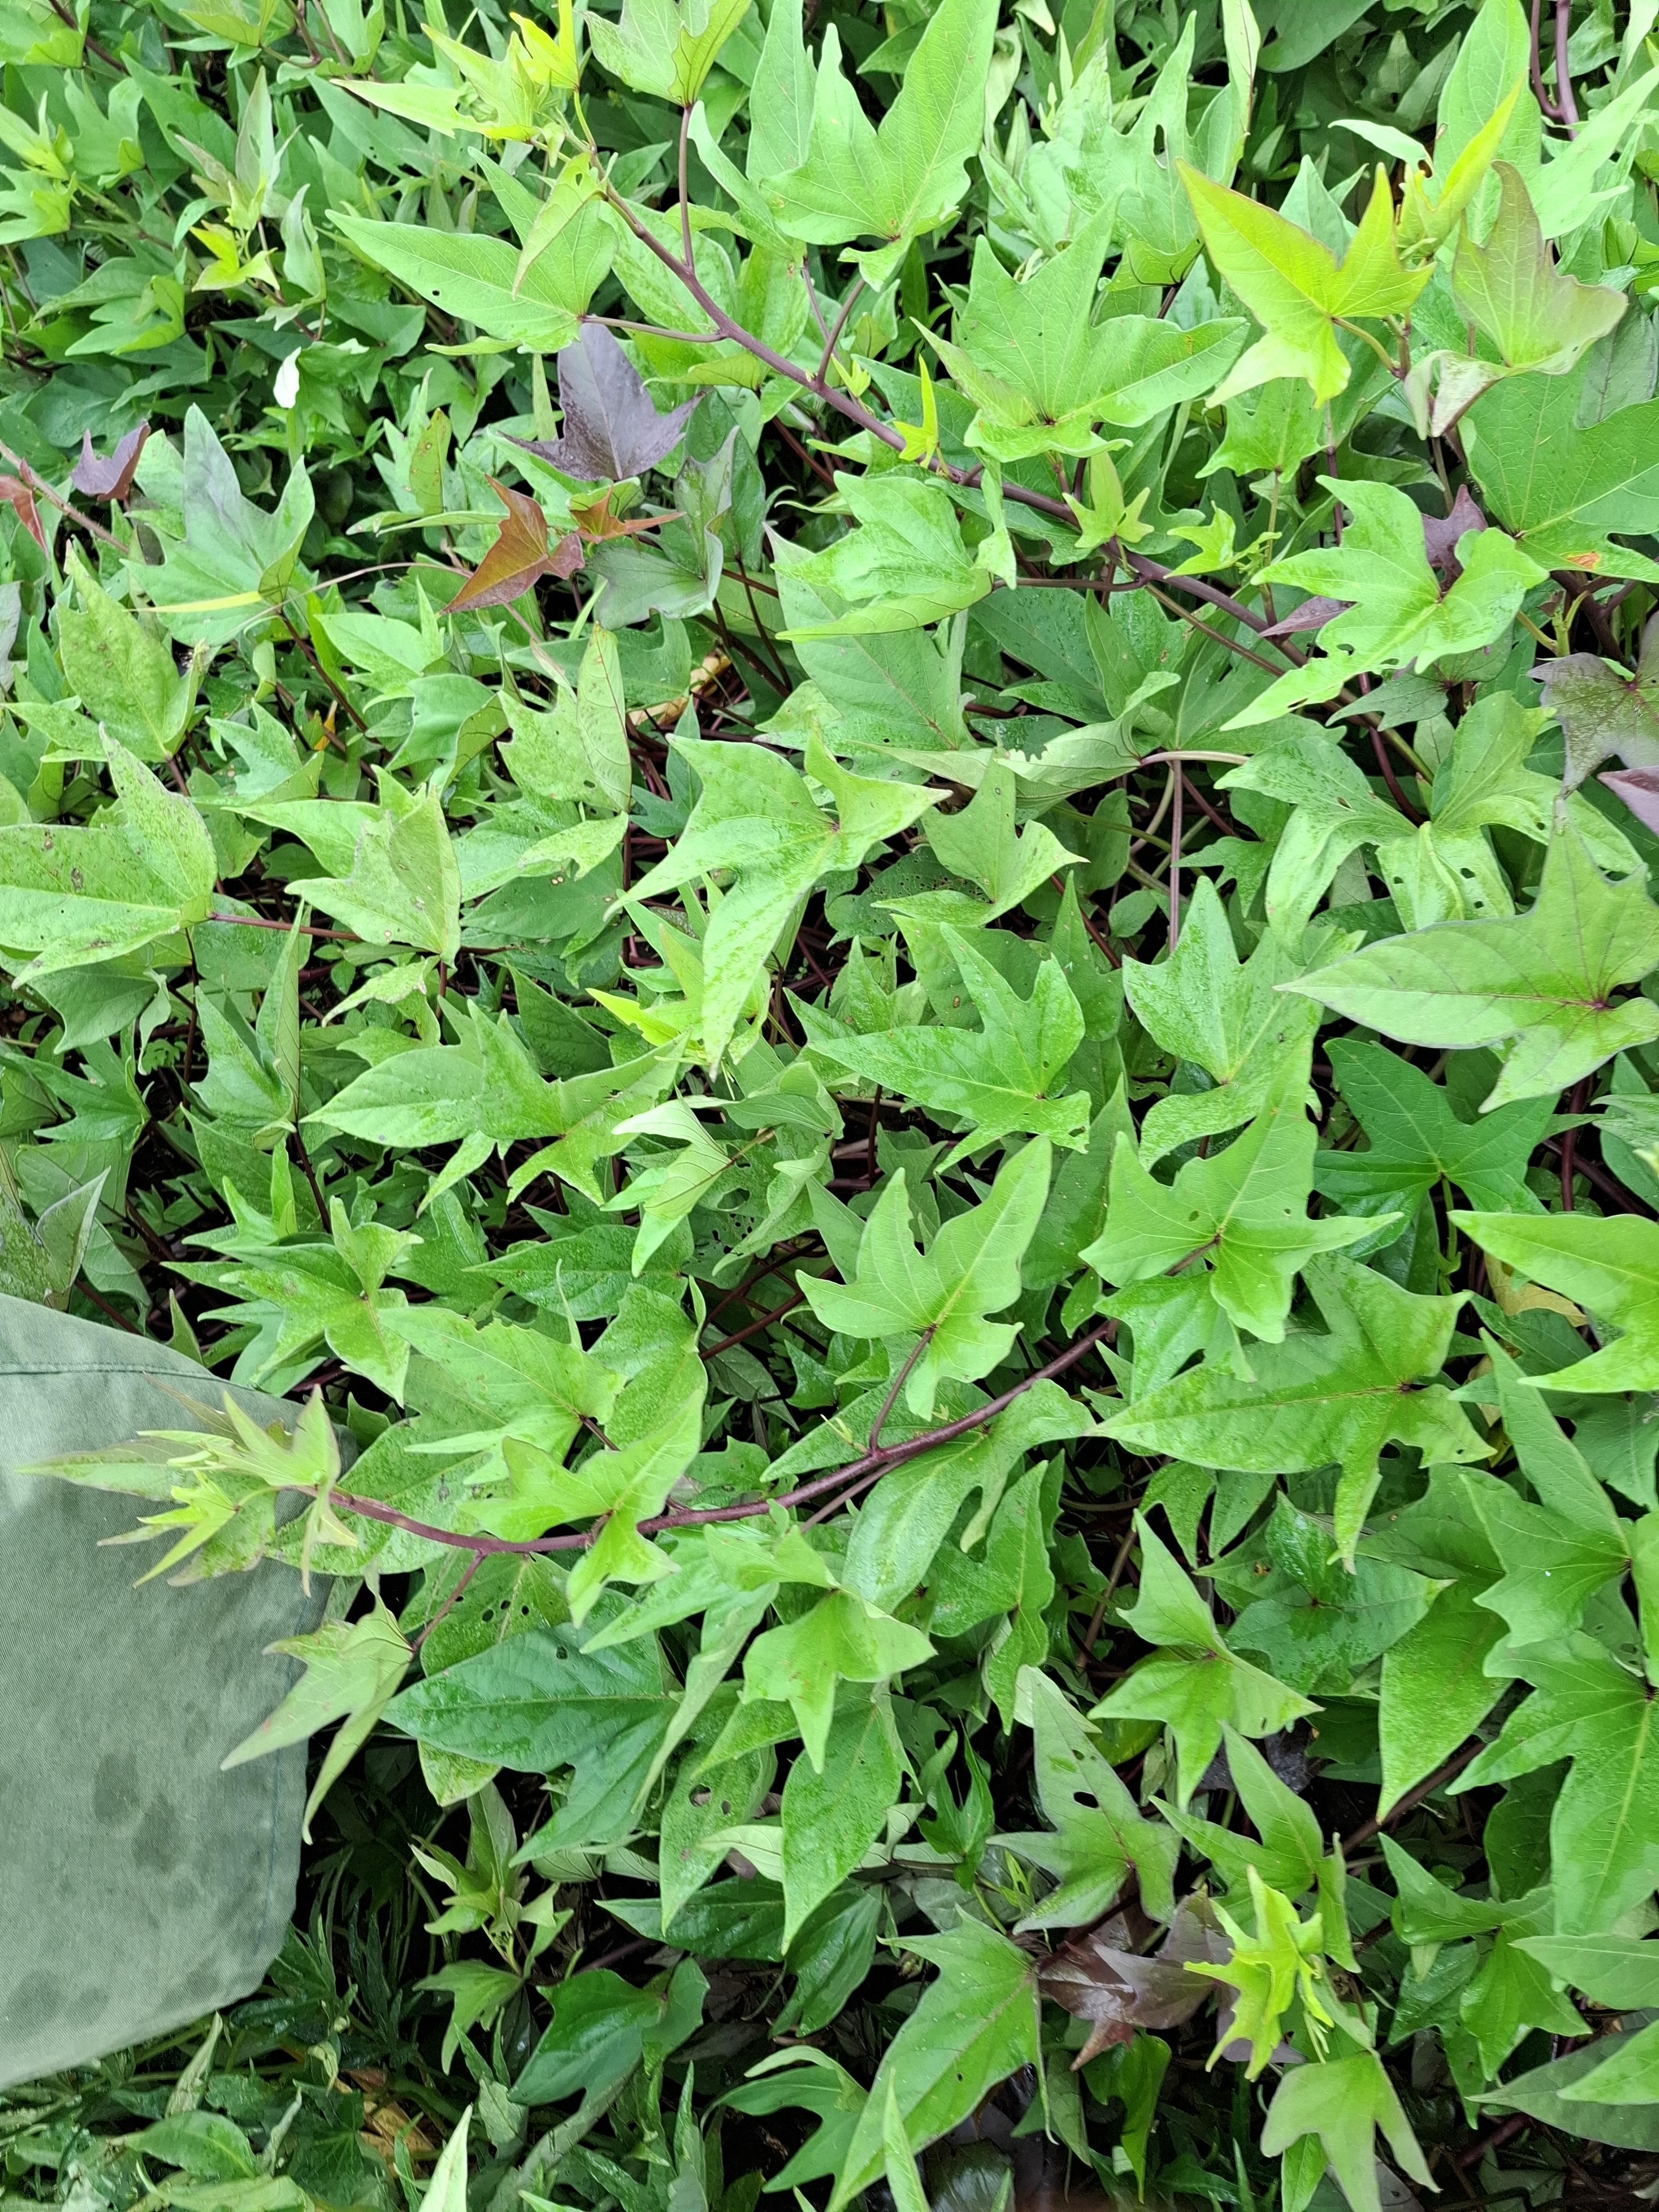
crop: sweet potato
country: Tanzania
